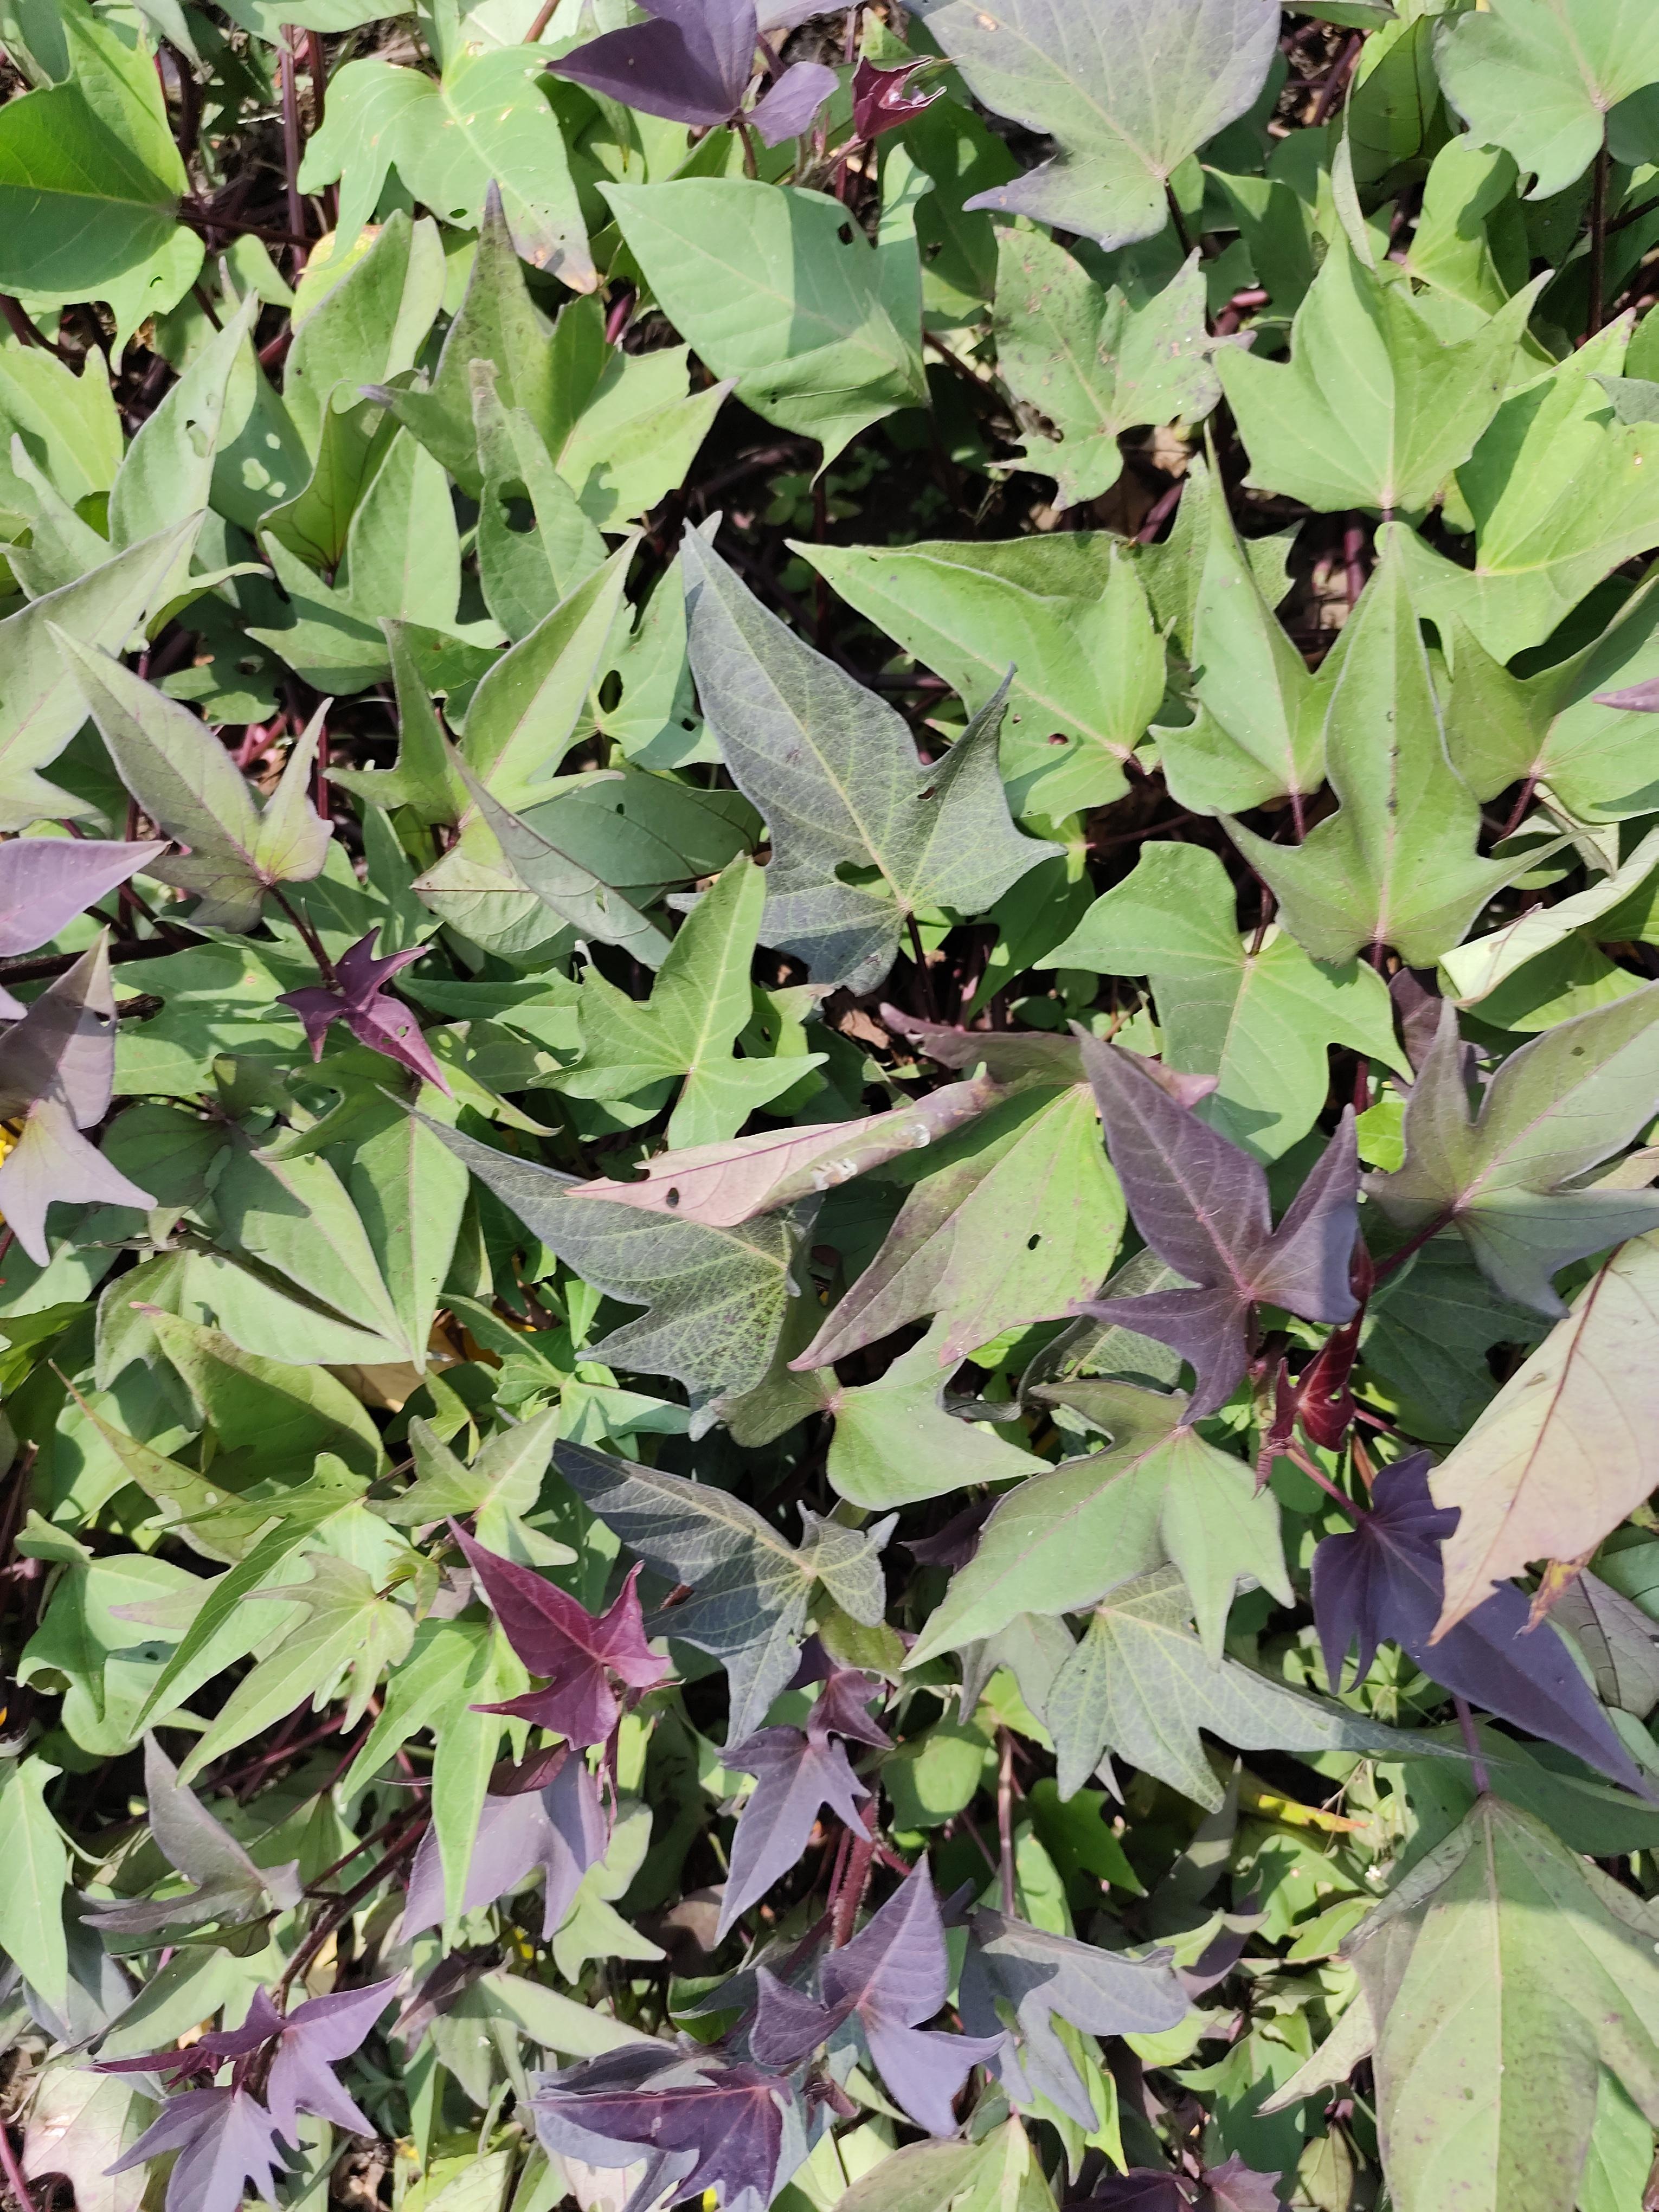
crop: sweet potato
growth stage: flowering
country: Tanzania
